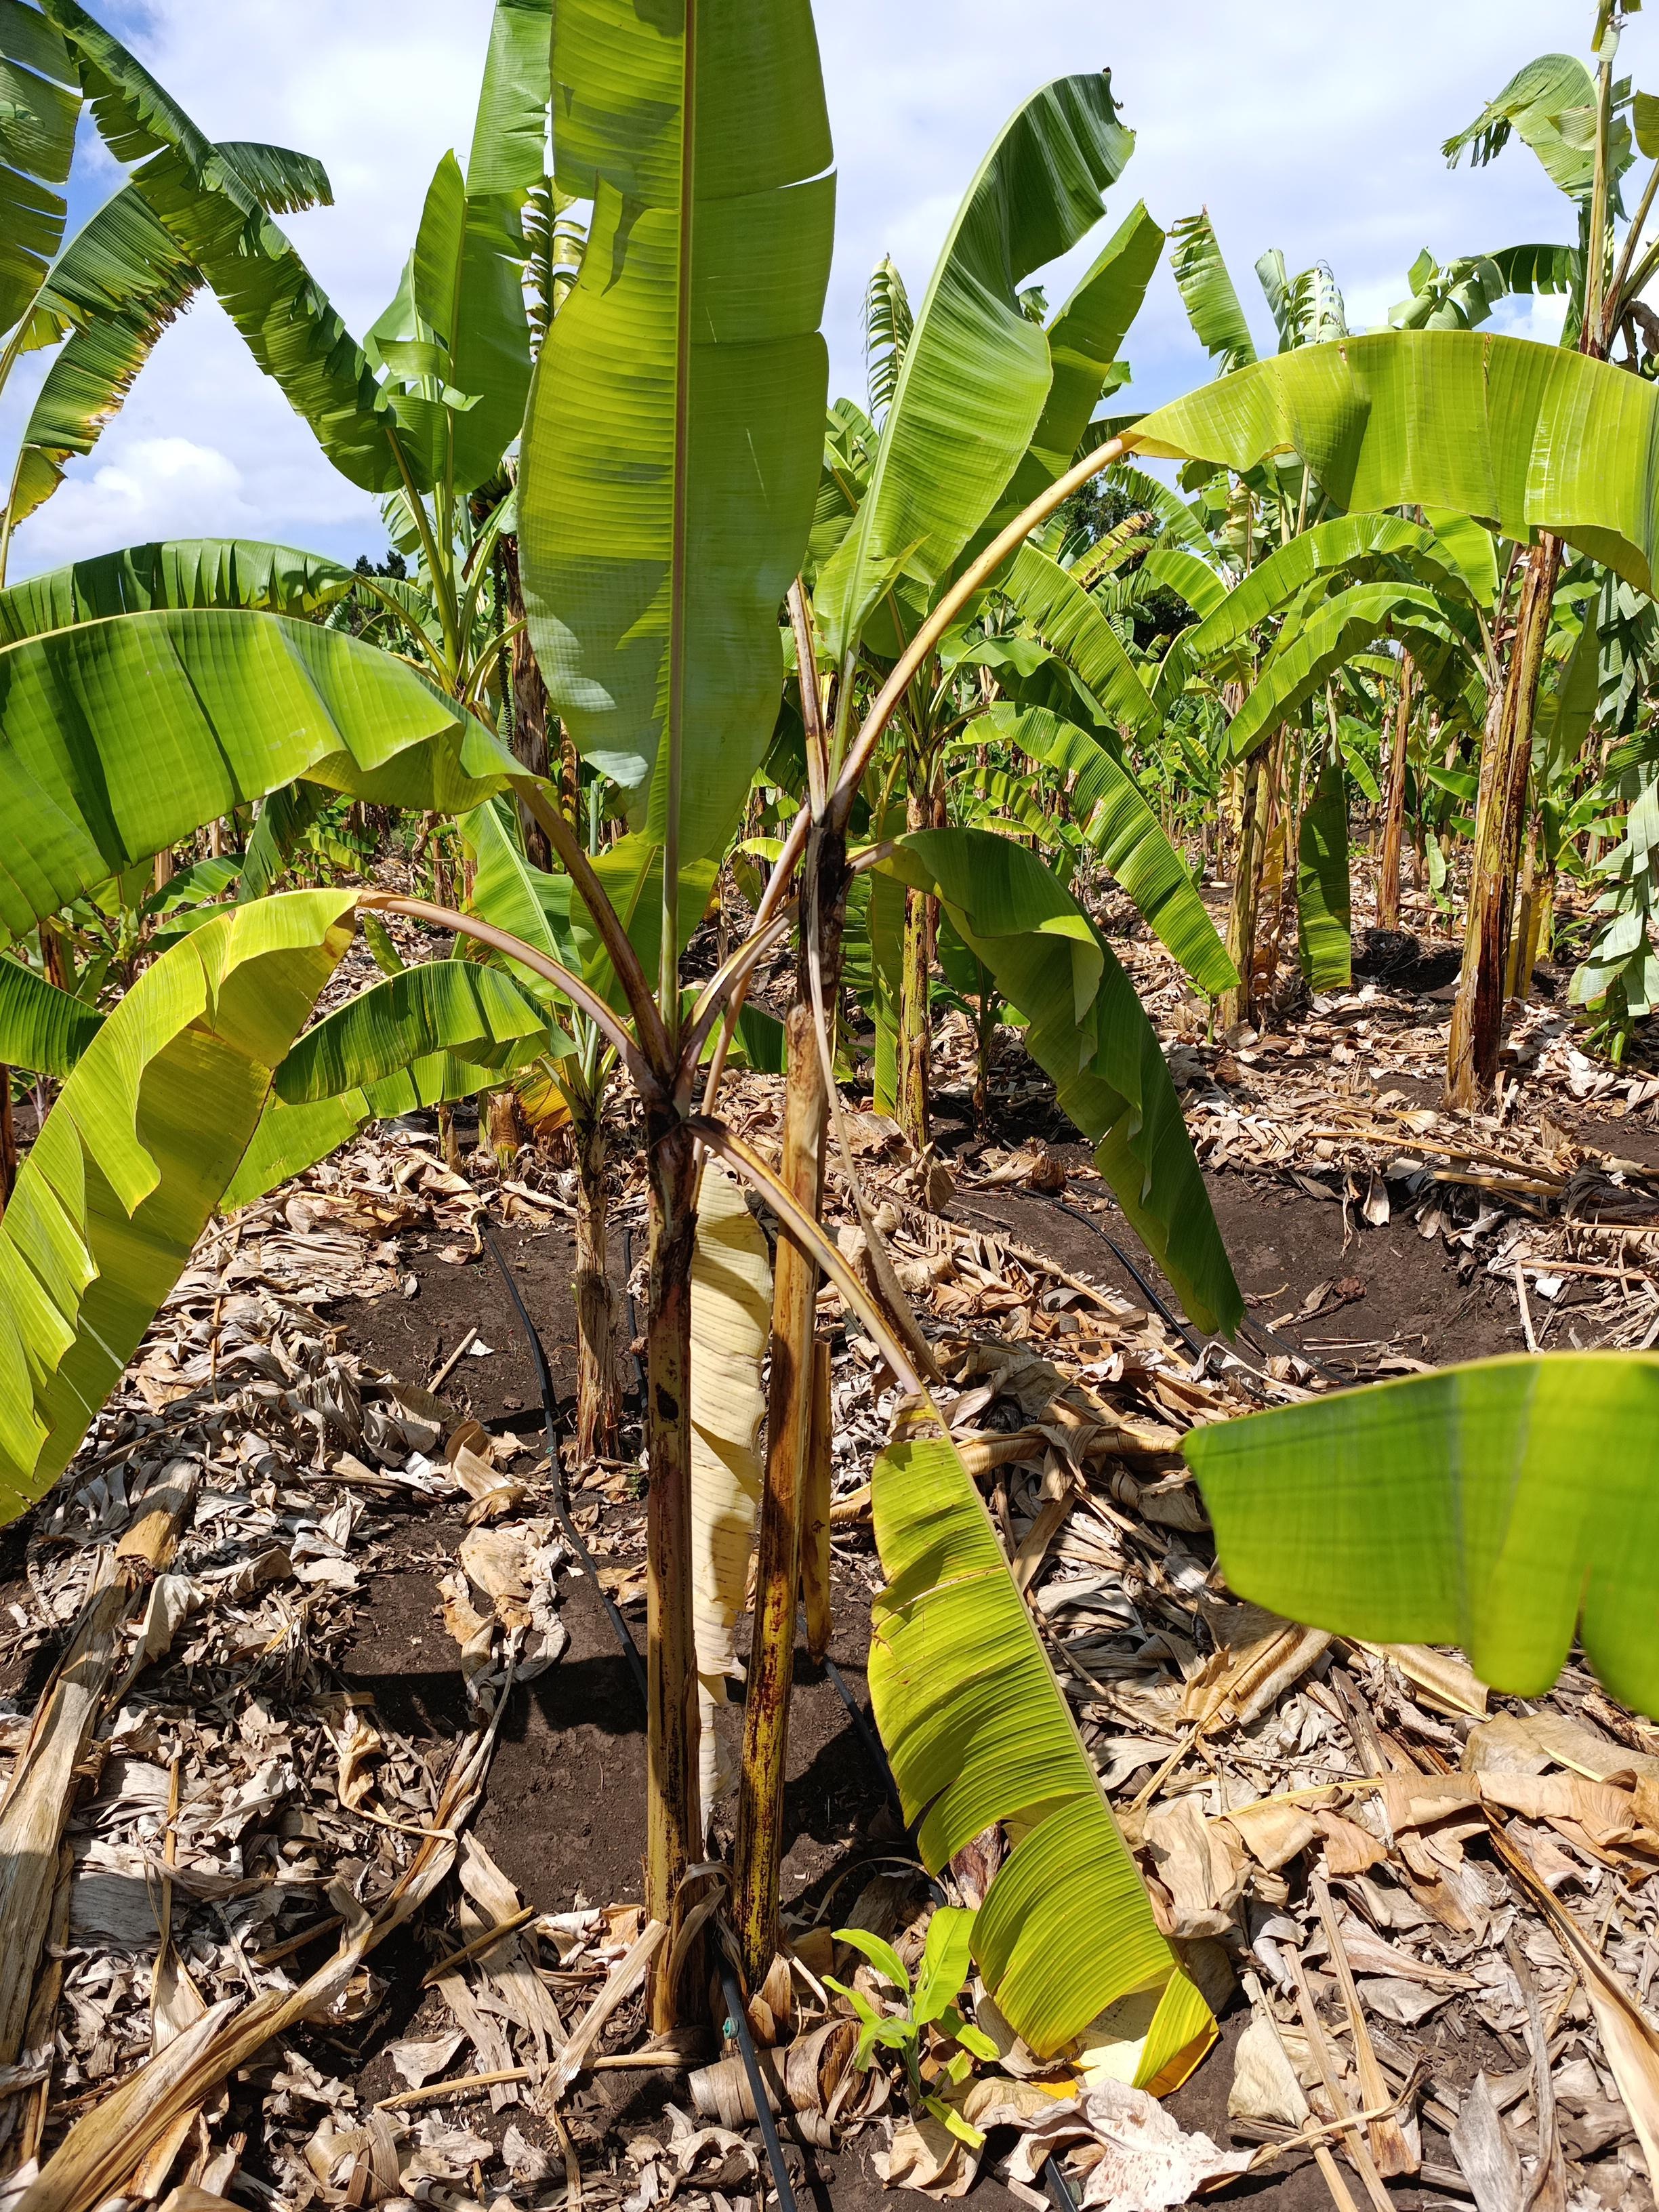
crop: banana
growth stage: vegetative
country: Tanzania
